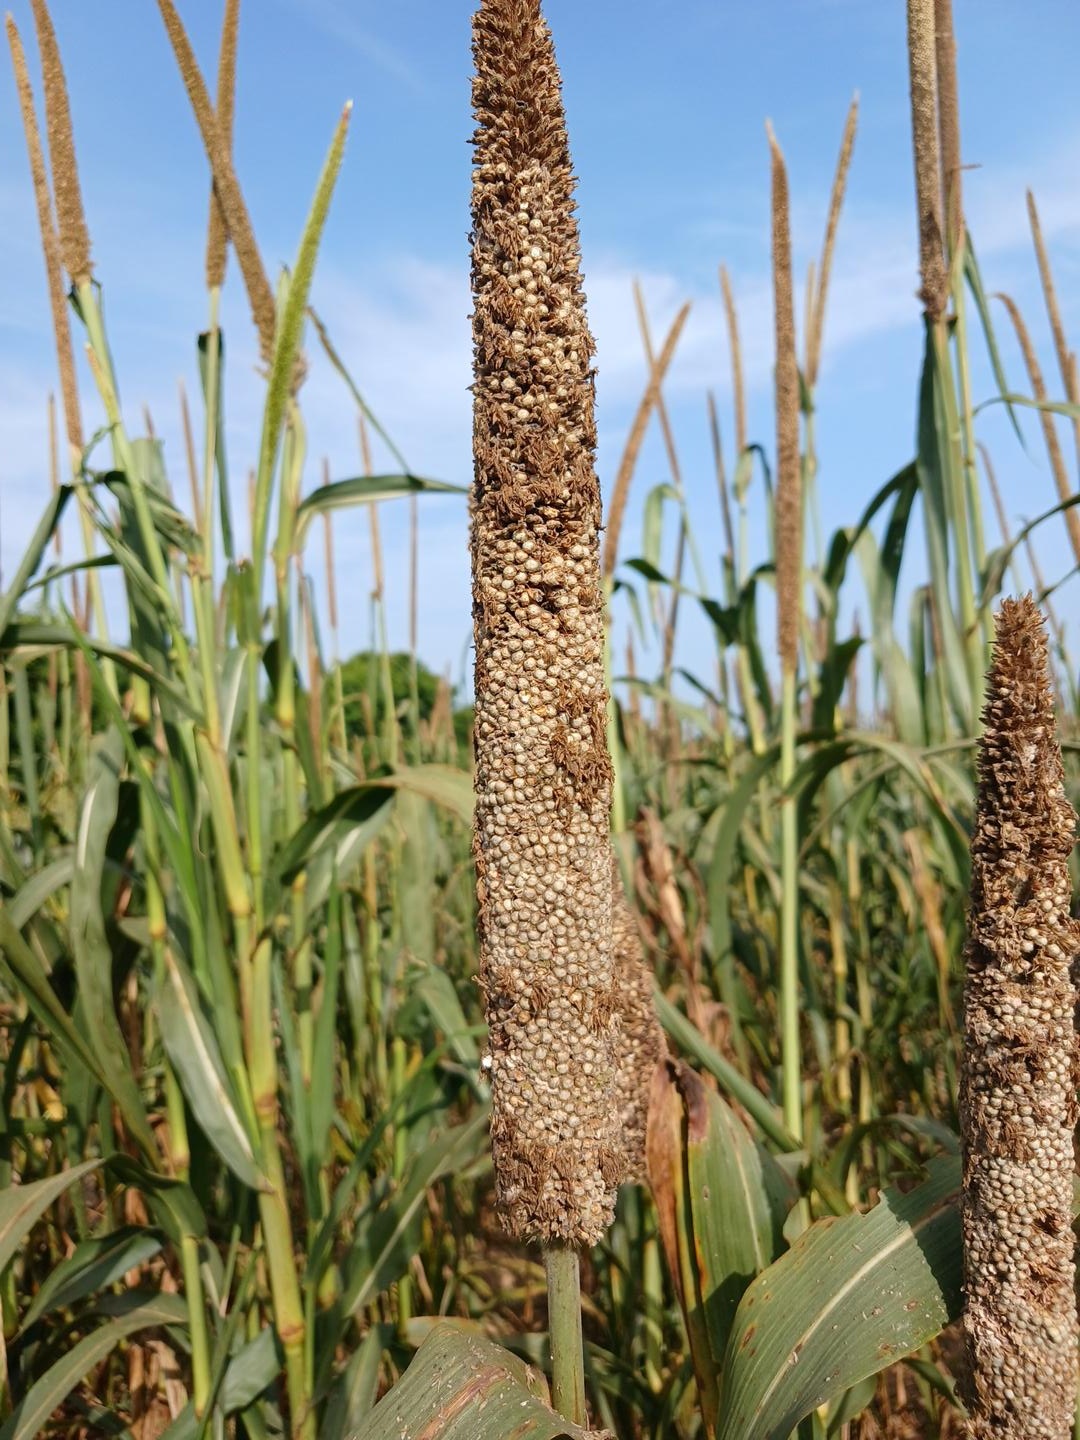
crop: pearl millet
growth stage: maturity
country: Senegal
